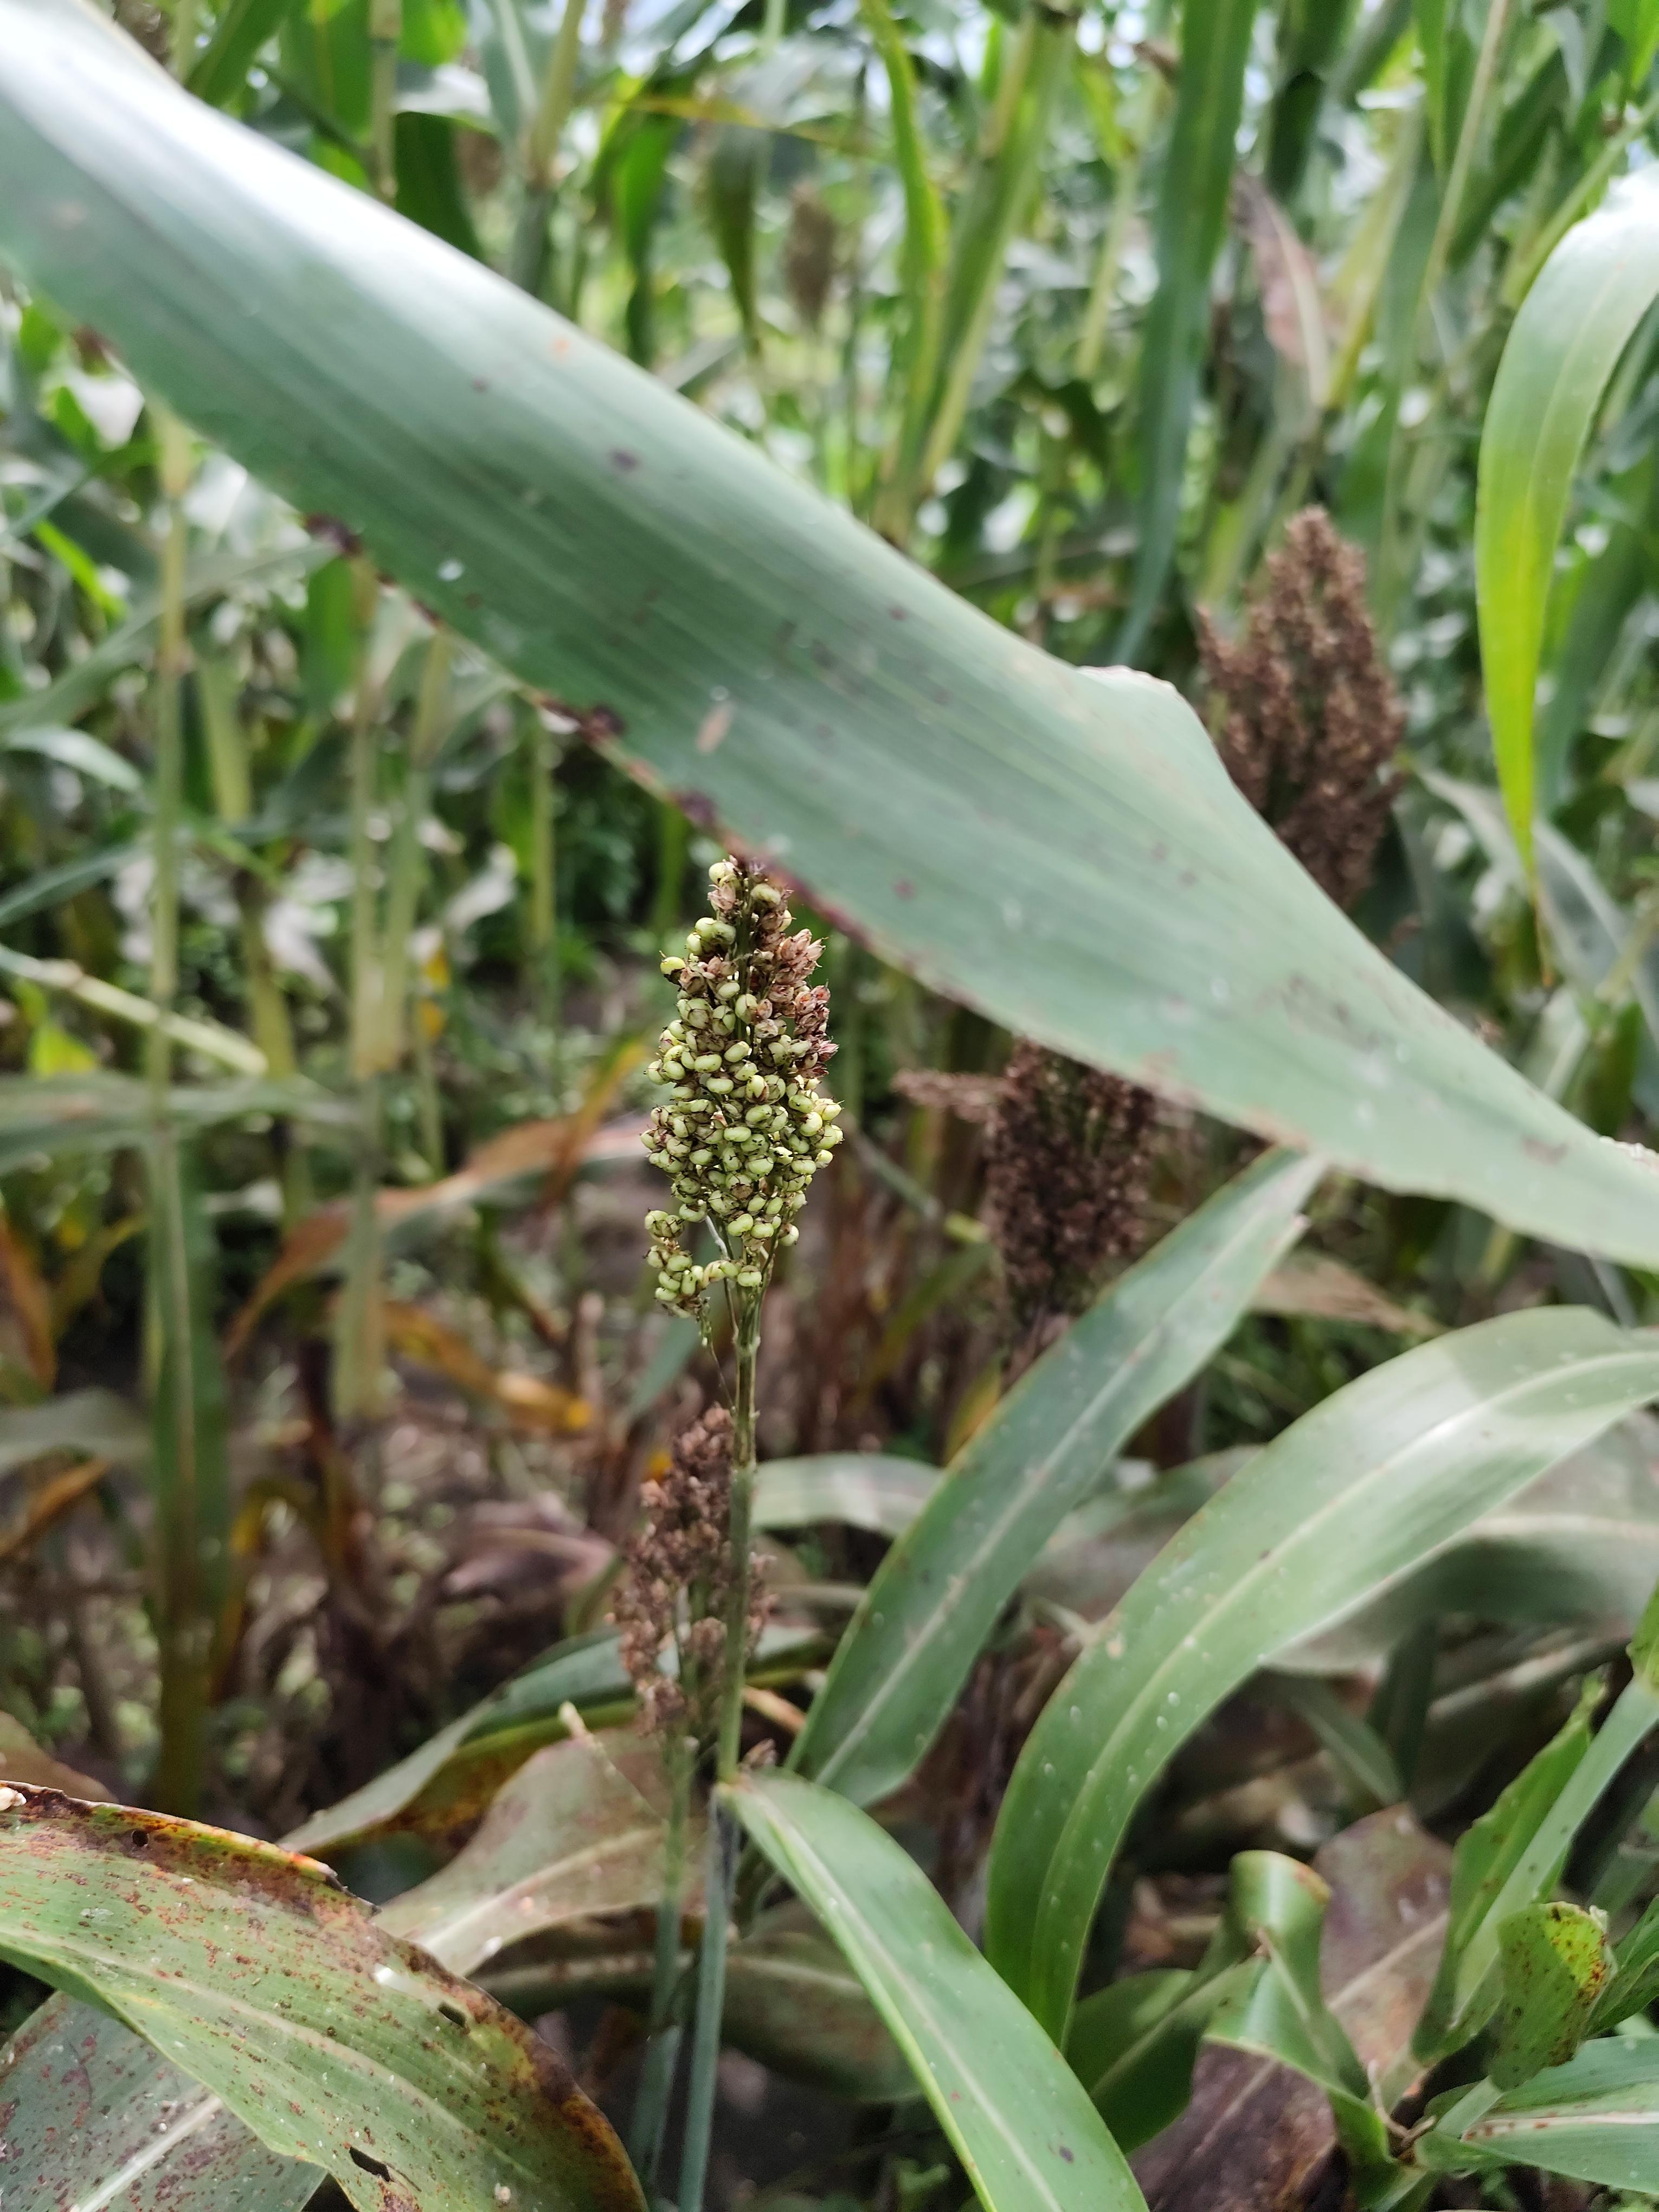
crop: sorghum
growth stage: filling grain
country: Tanzania
